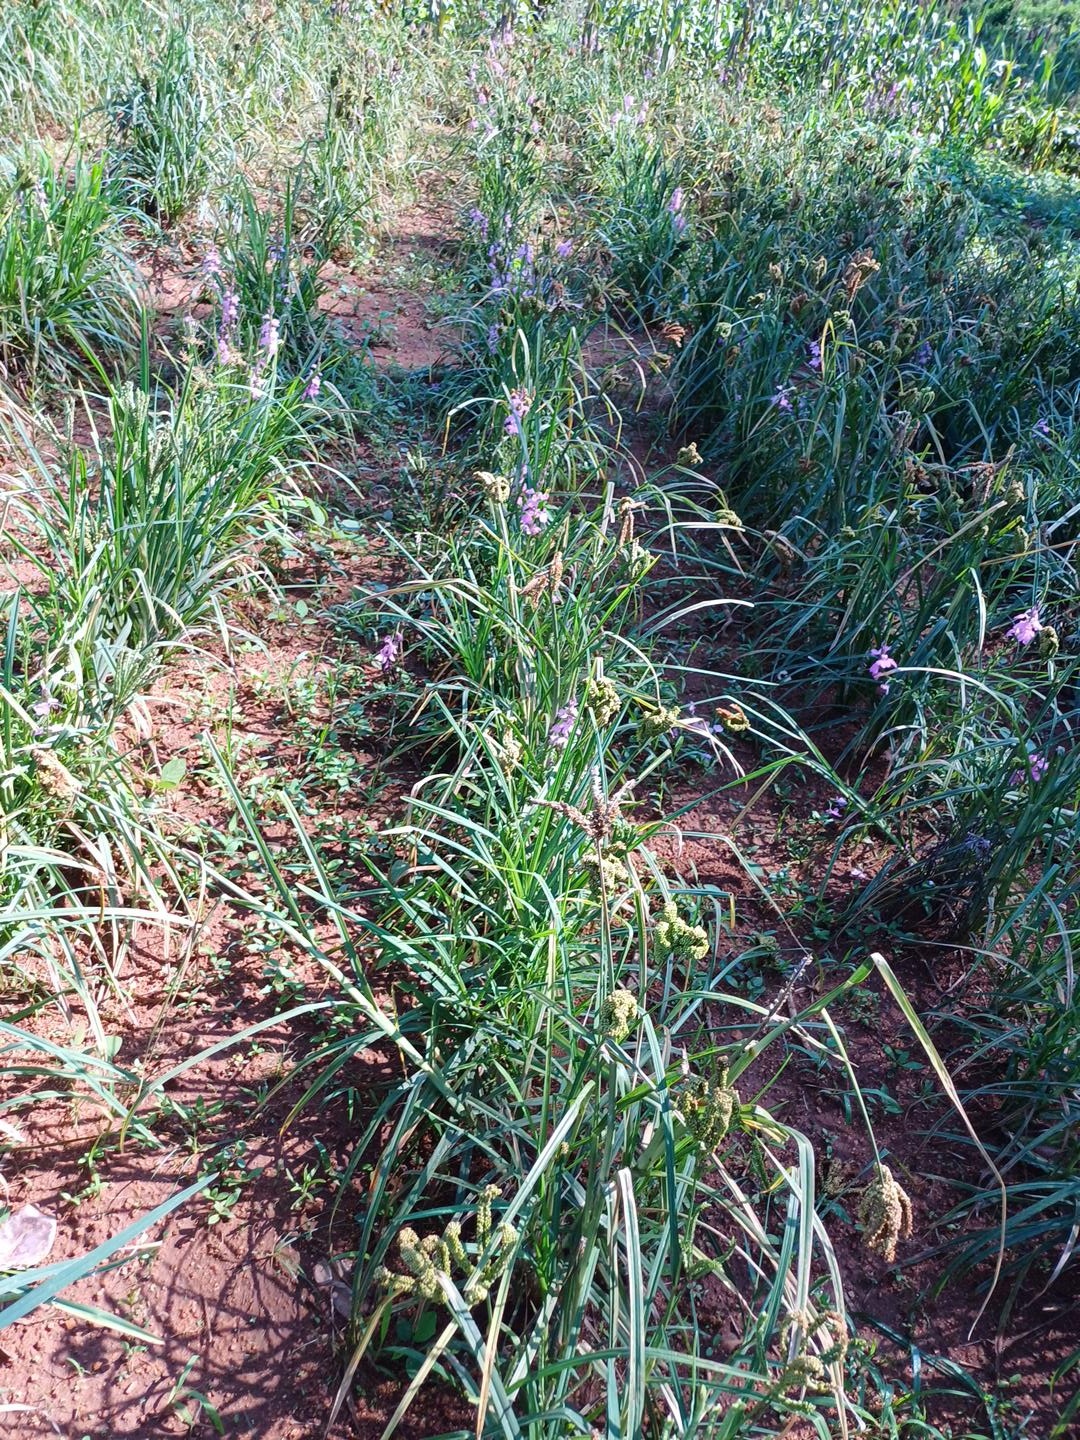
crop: finger millet
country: Kenya
